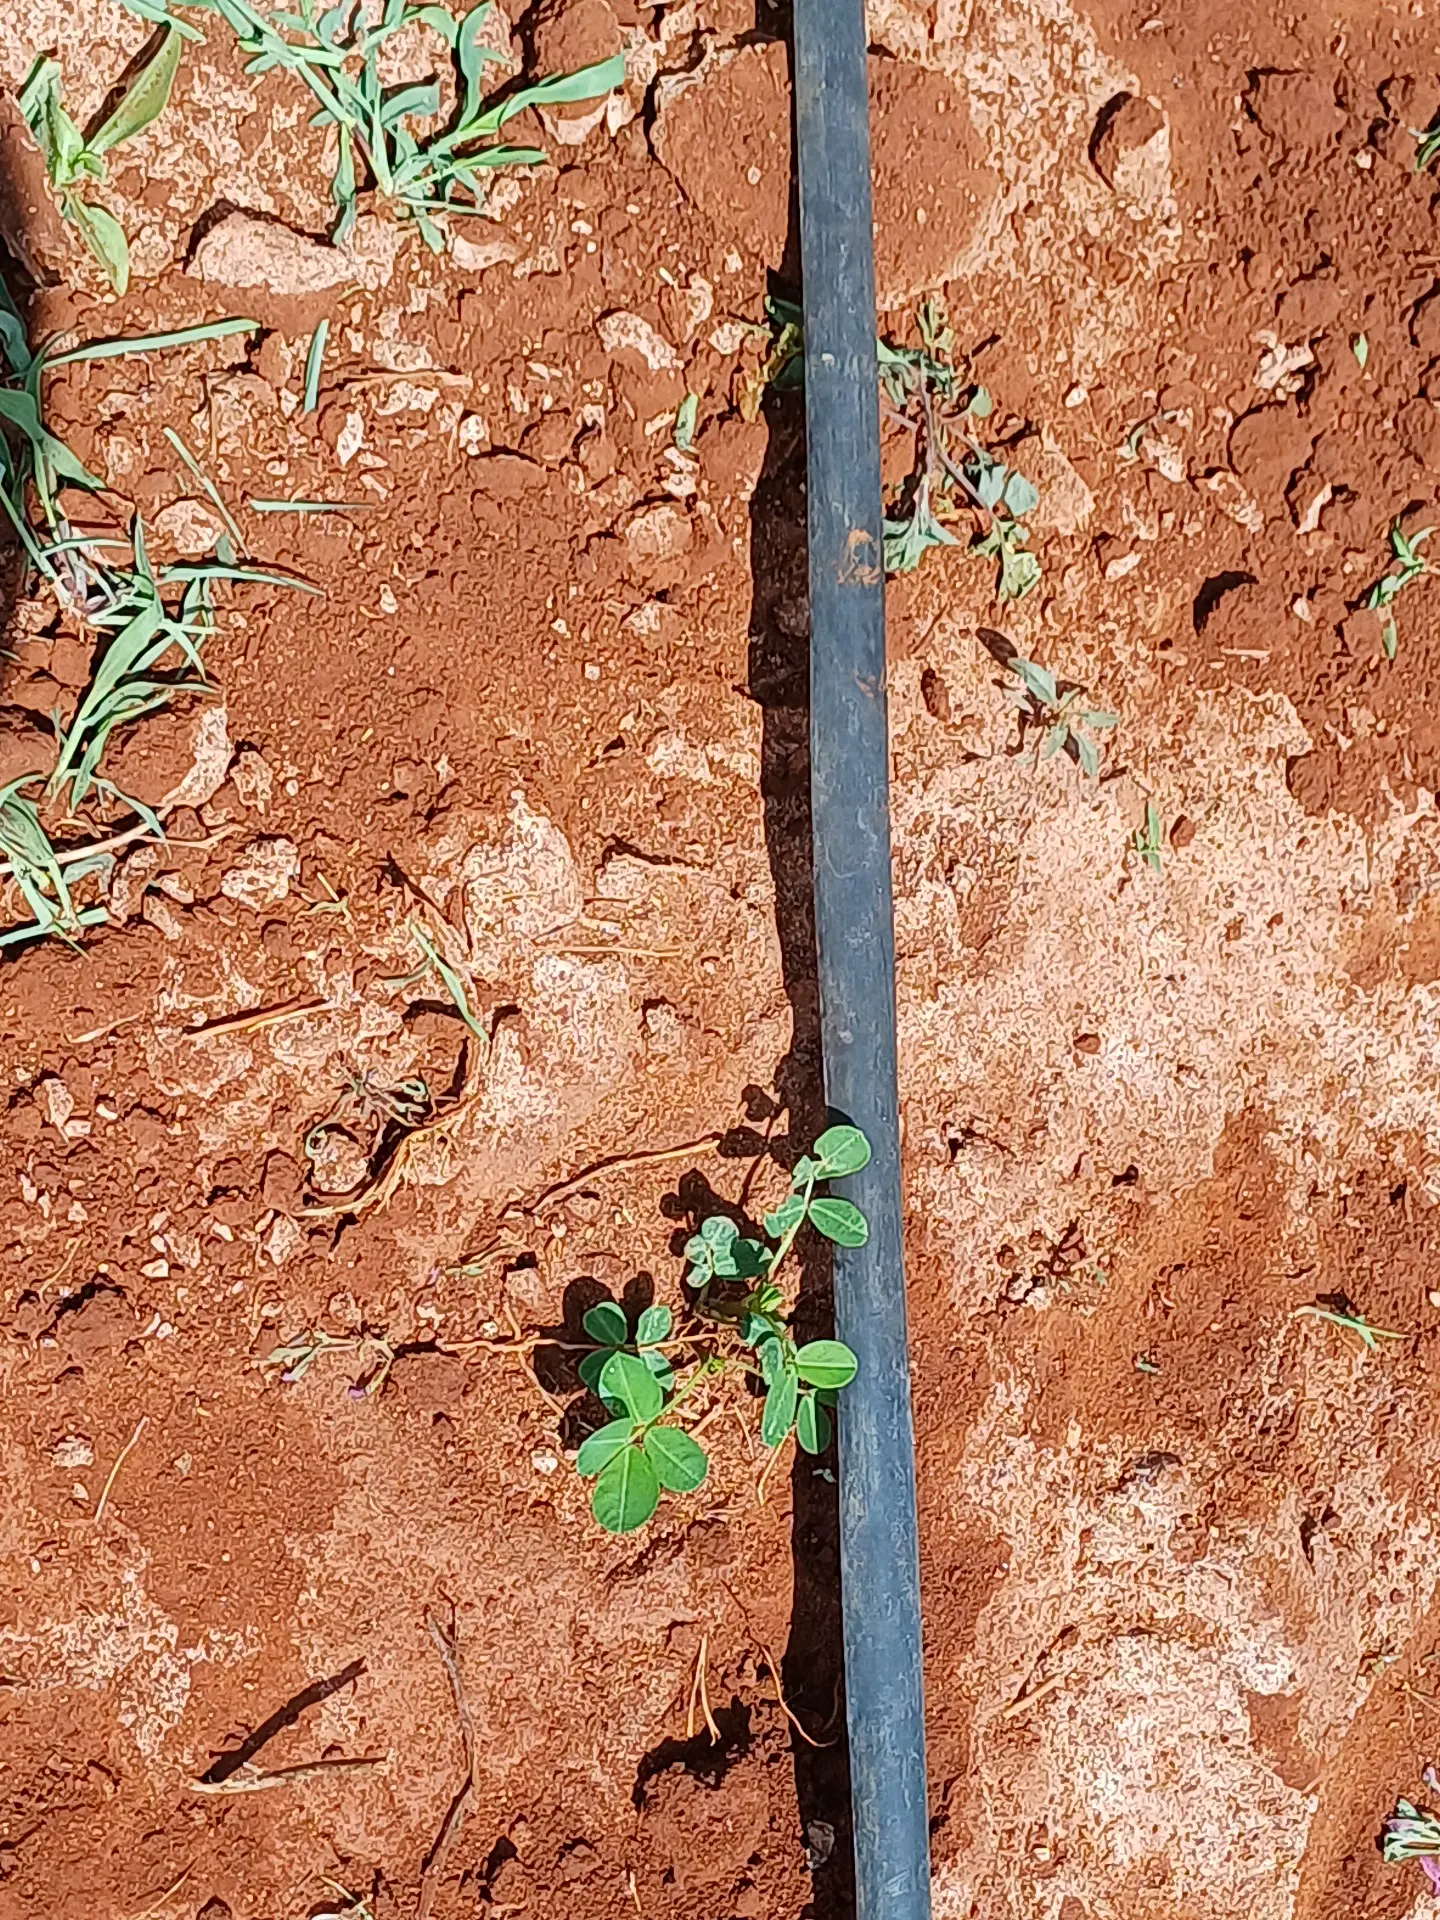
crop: groundnut
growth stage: vegetative
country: Kenya
